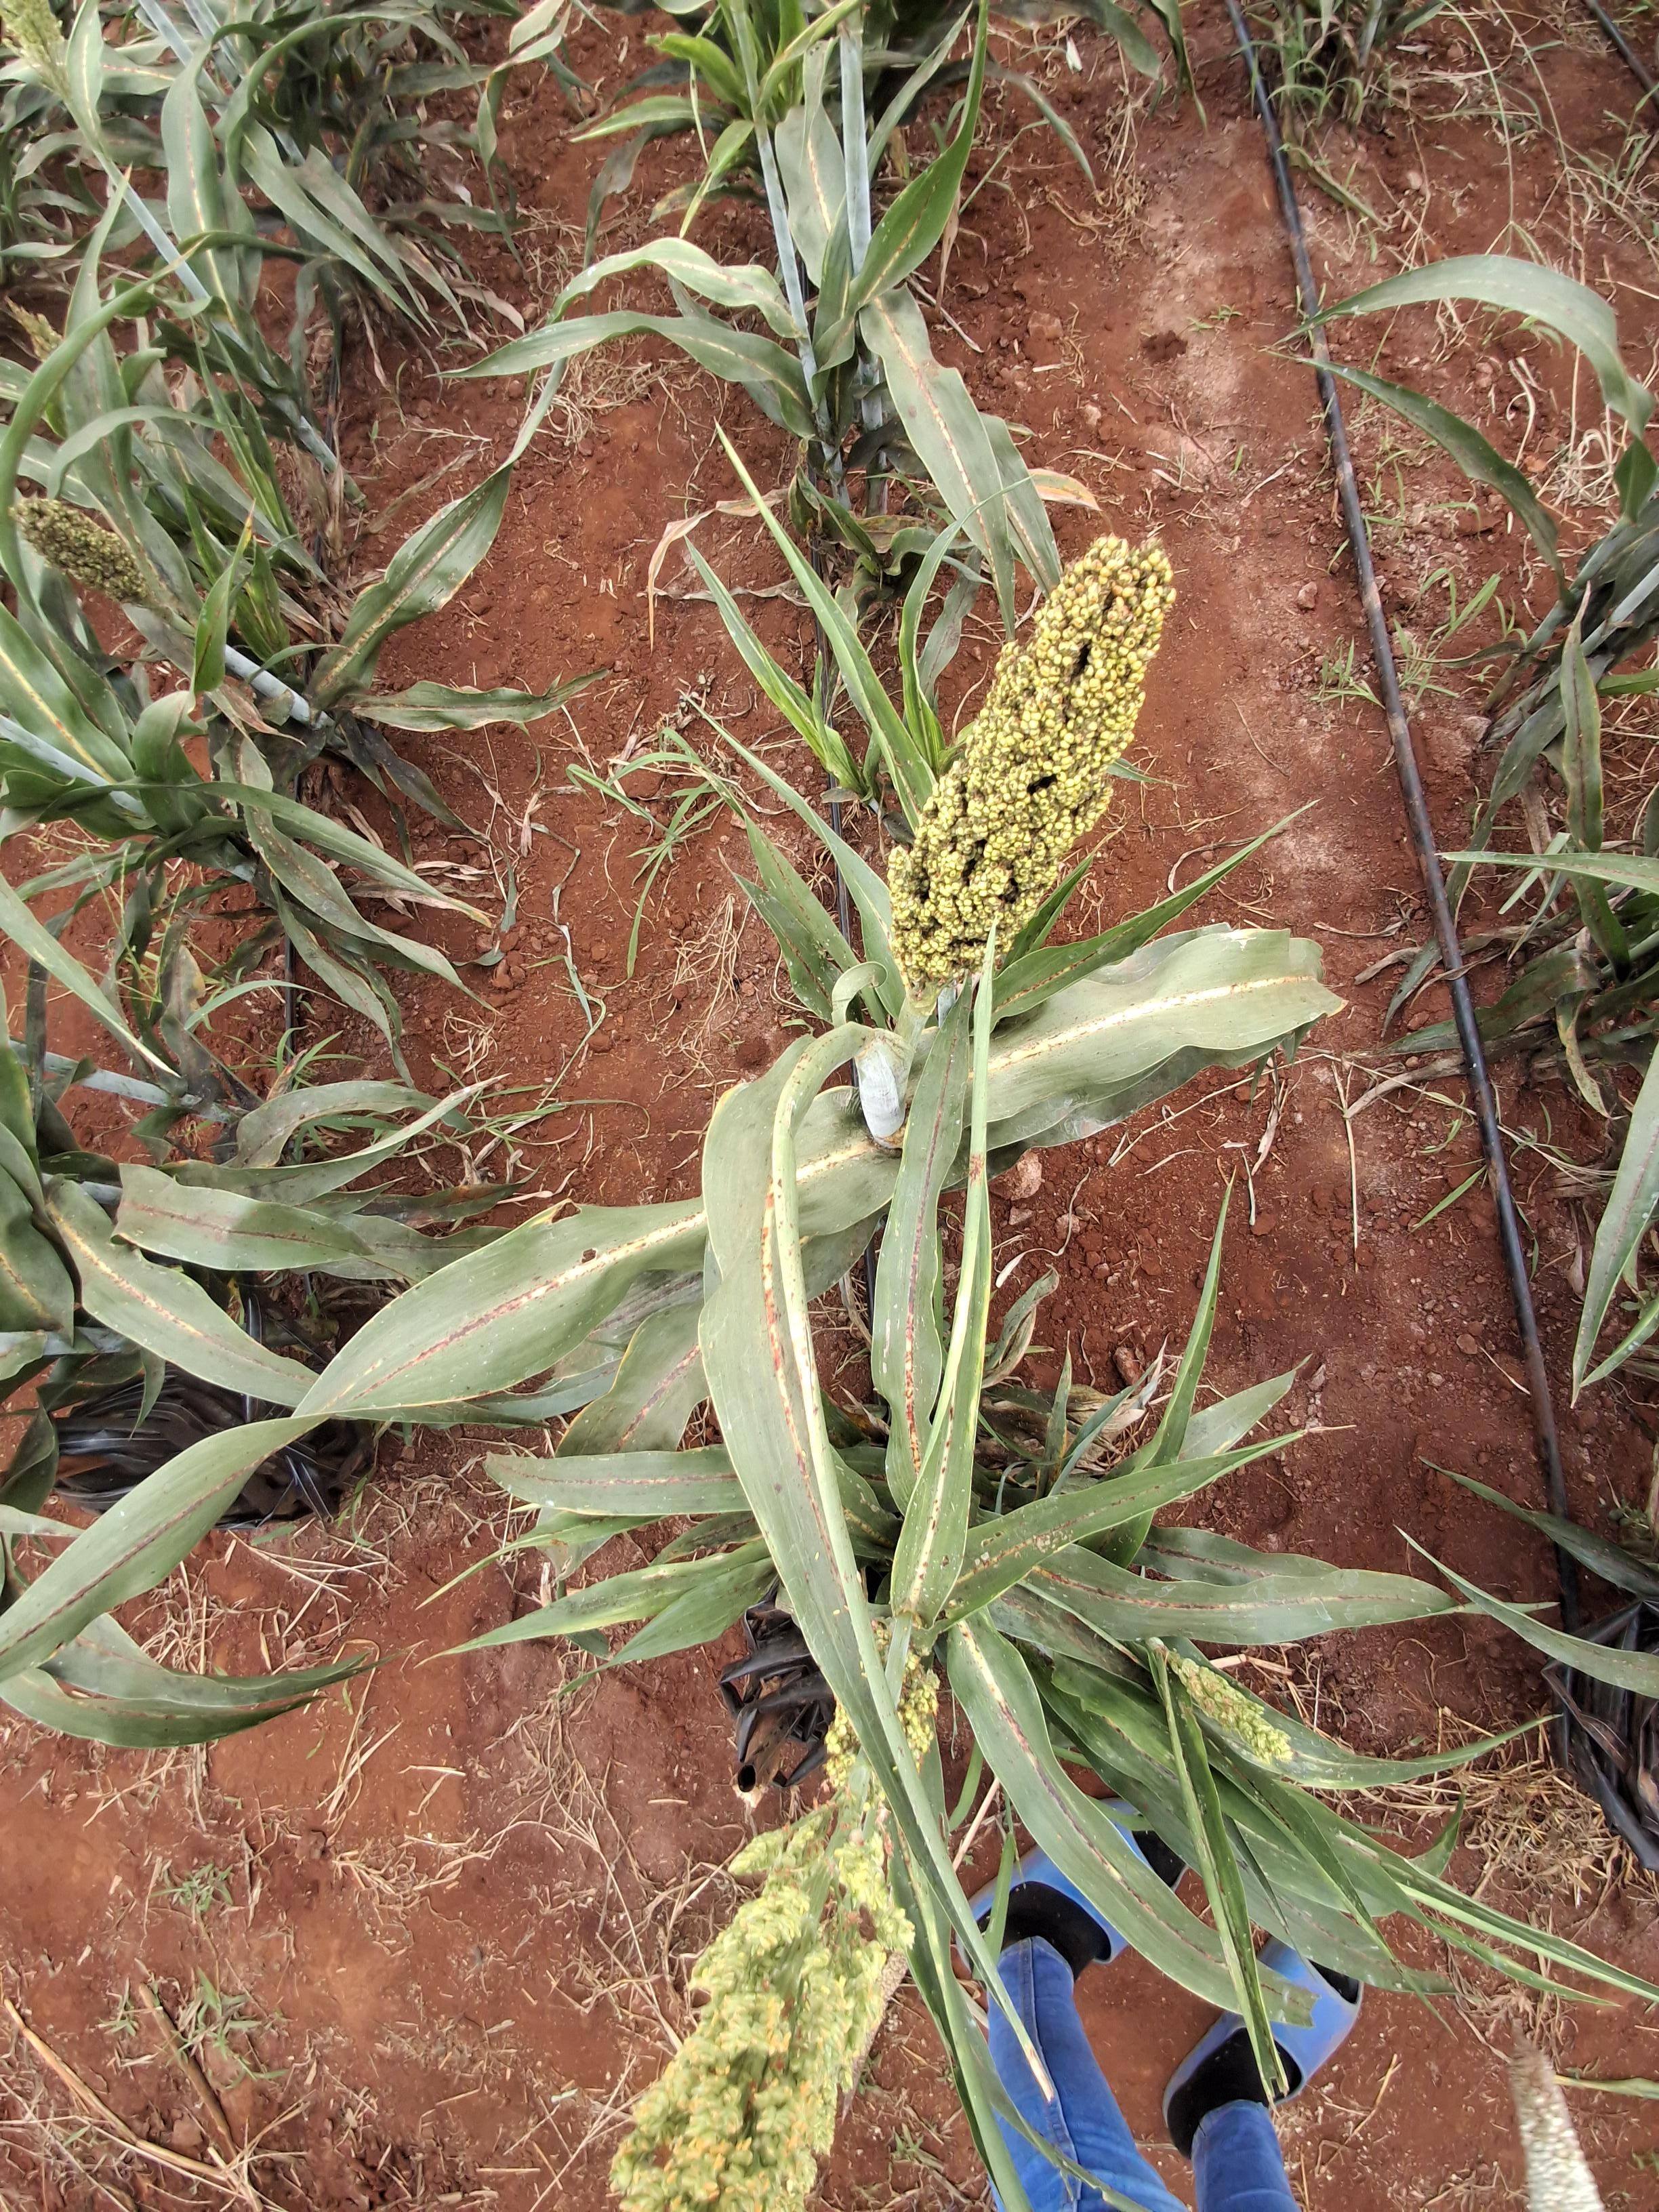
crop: sorghum
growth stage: filling grain
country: Kenya
